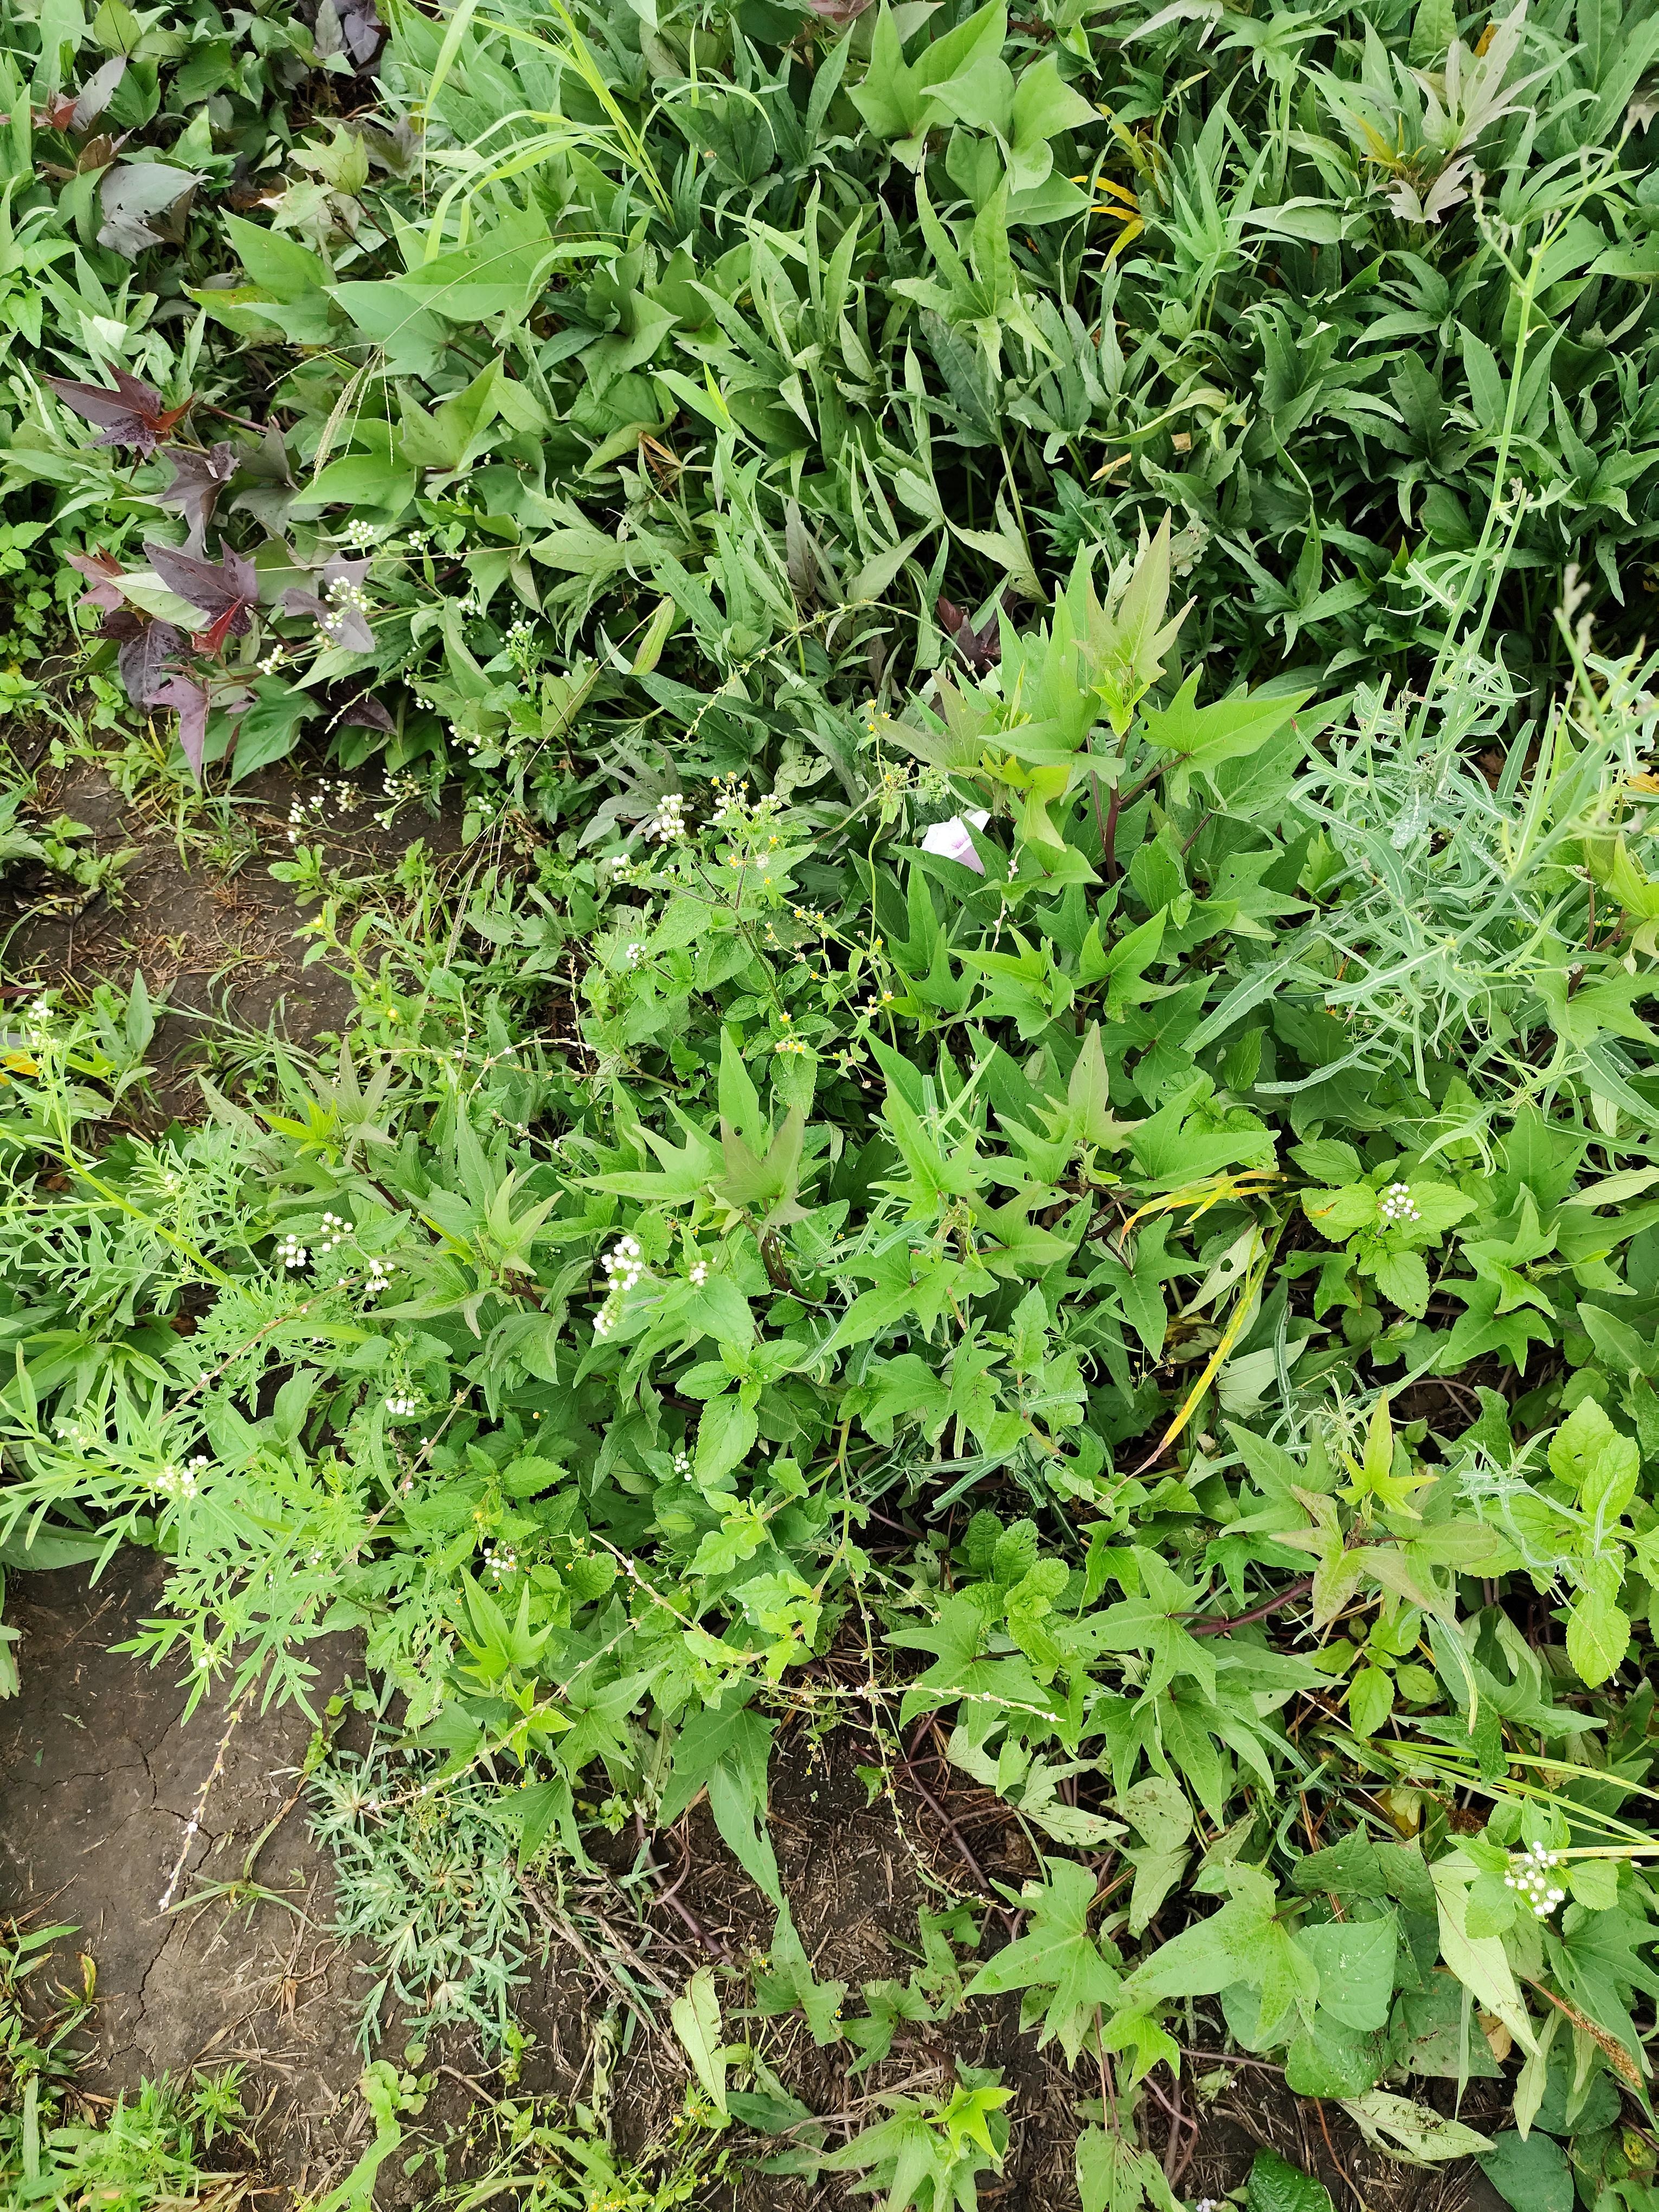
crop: sweet potato
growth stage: vegetative
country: Tanzania
